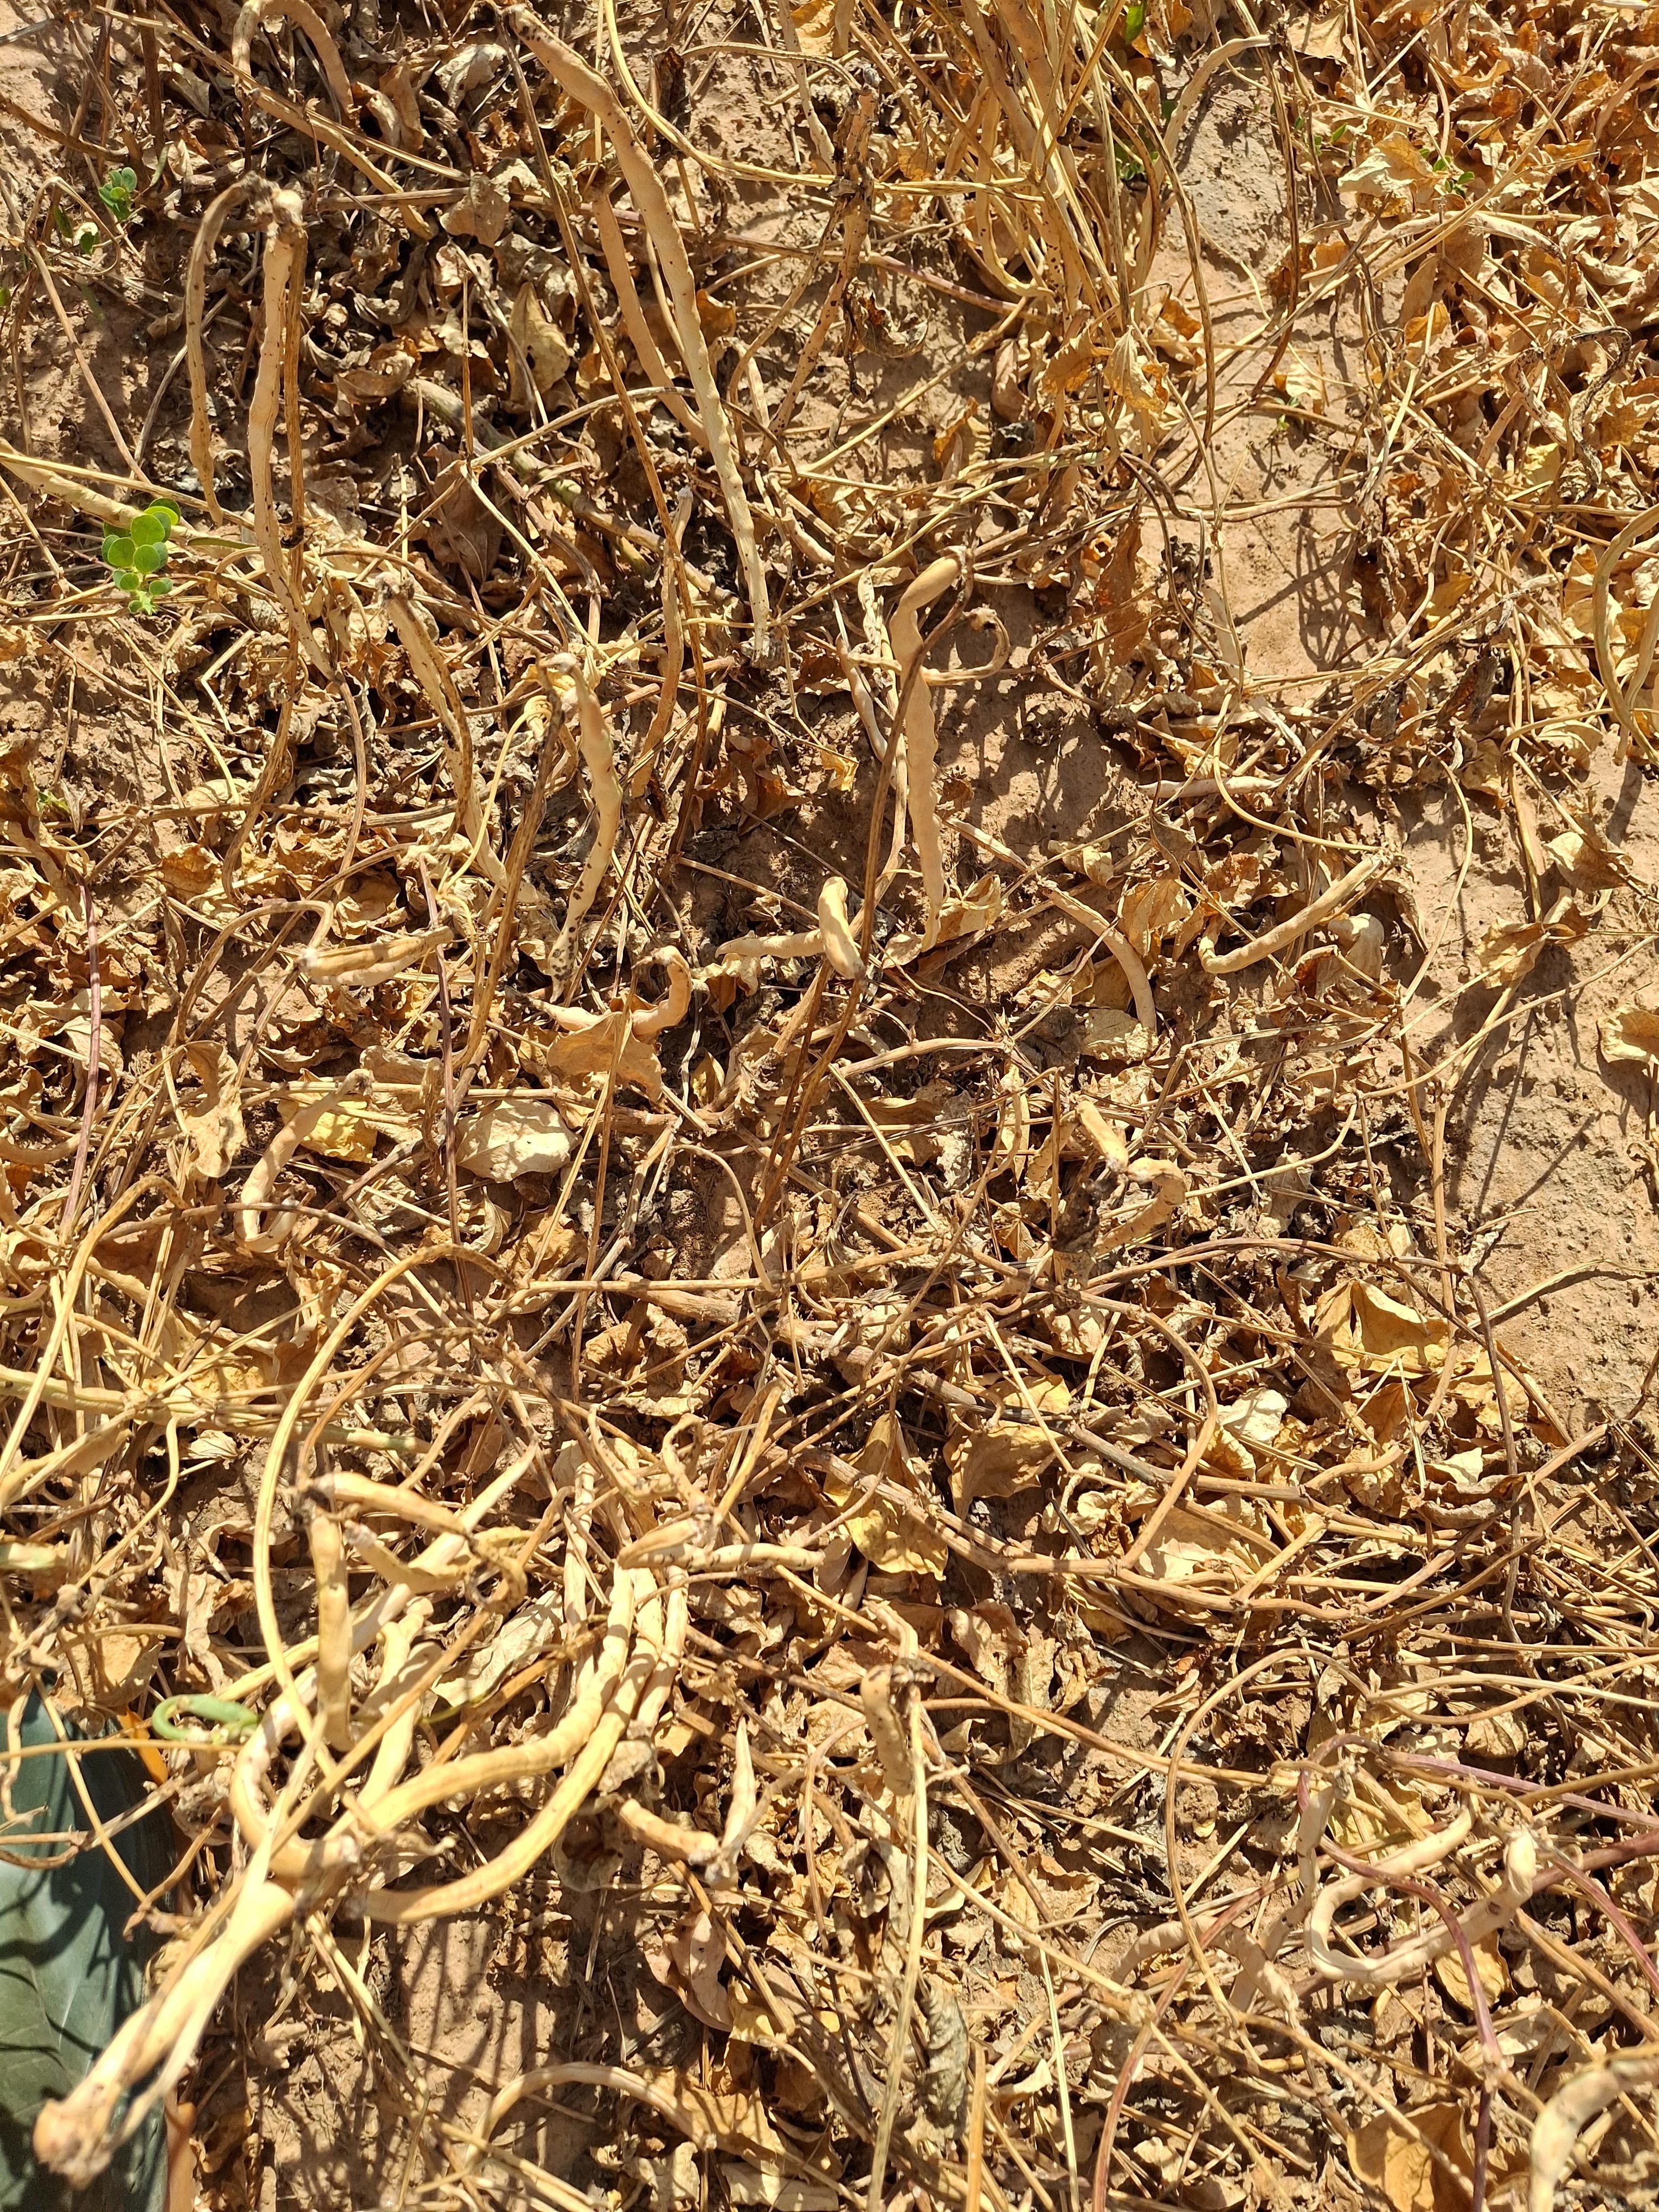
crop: cowpea
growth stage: maturity
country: Nigeria
